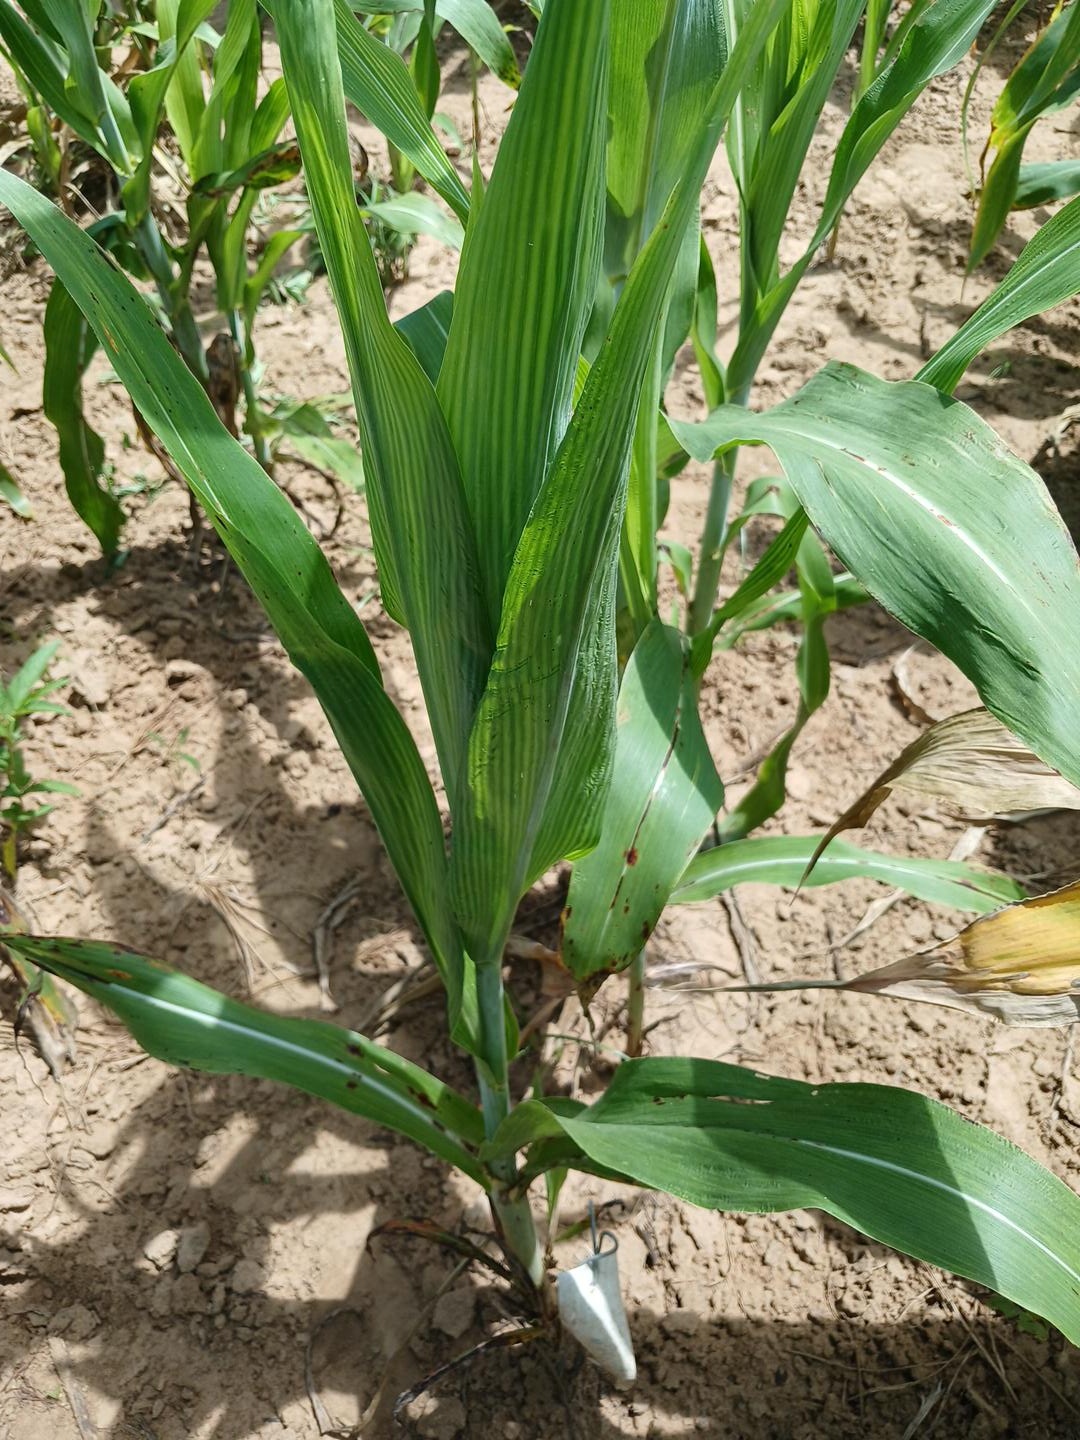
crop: sorghum
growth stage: vegetative
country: Senegal
